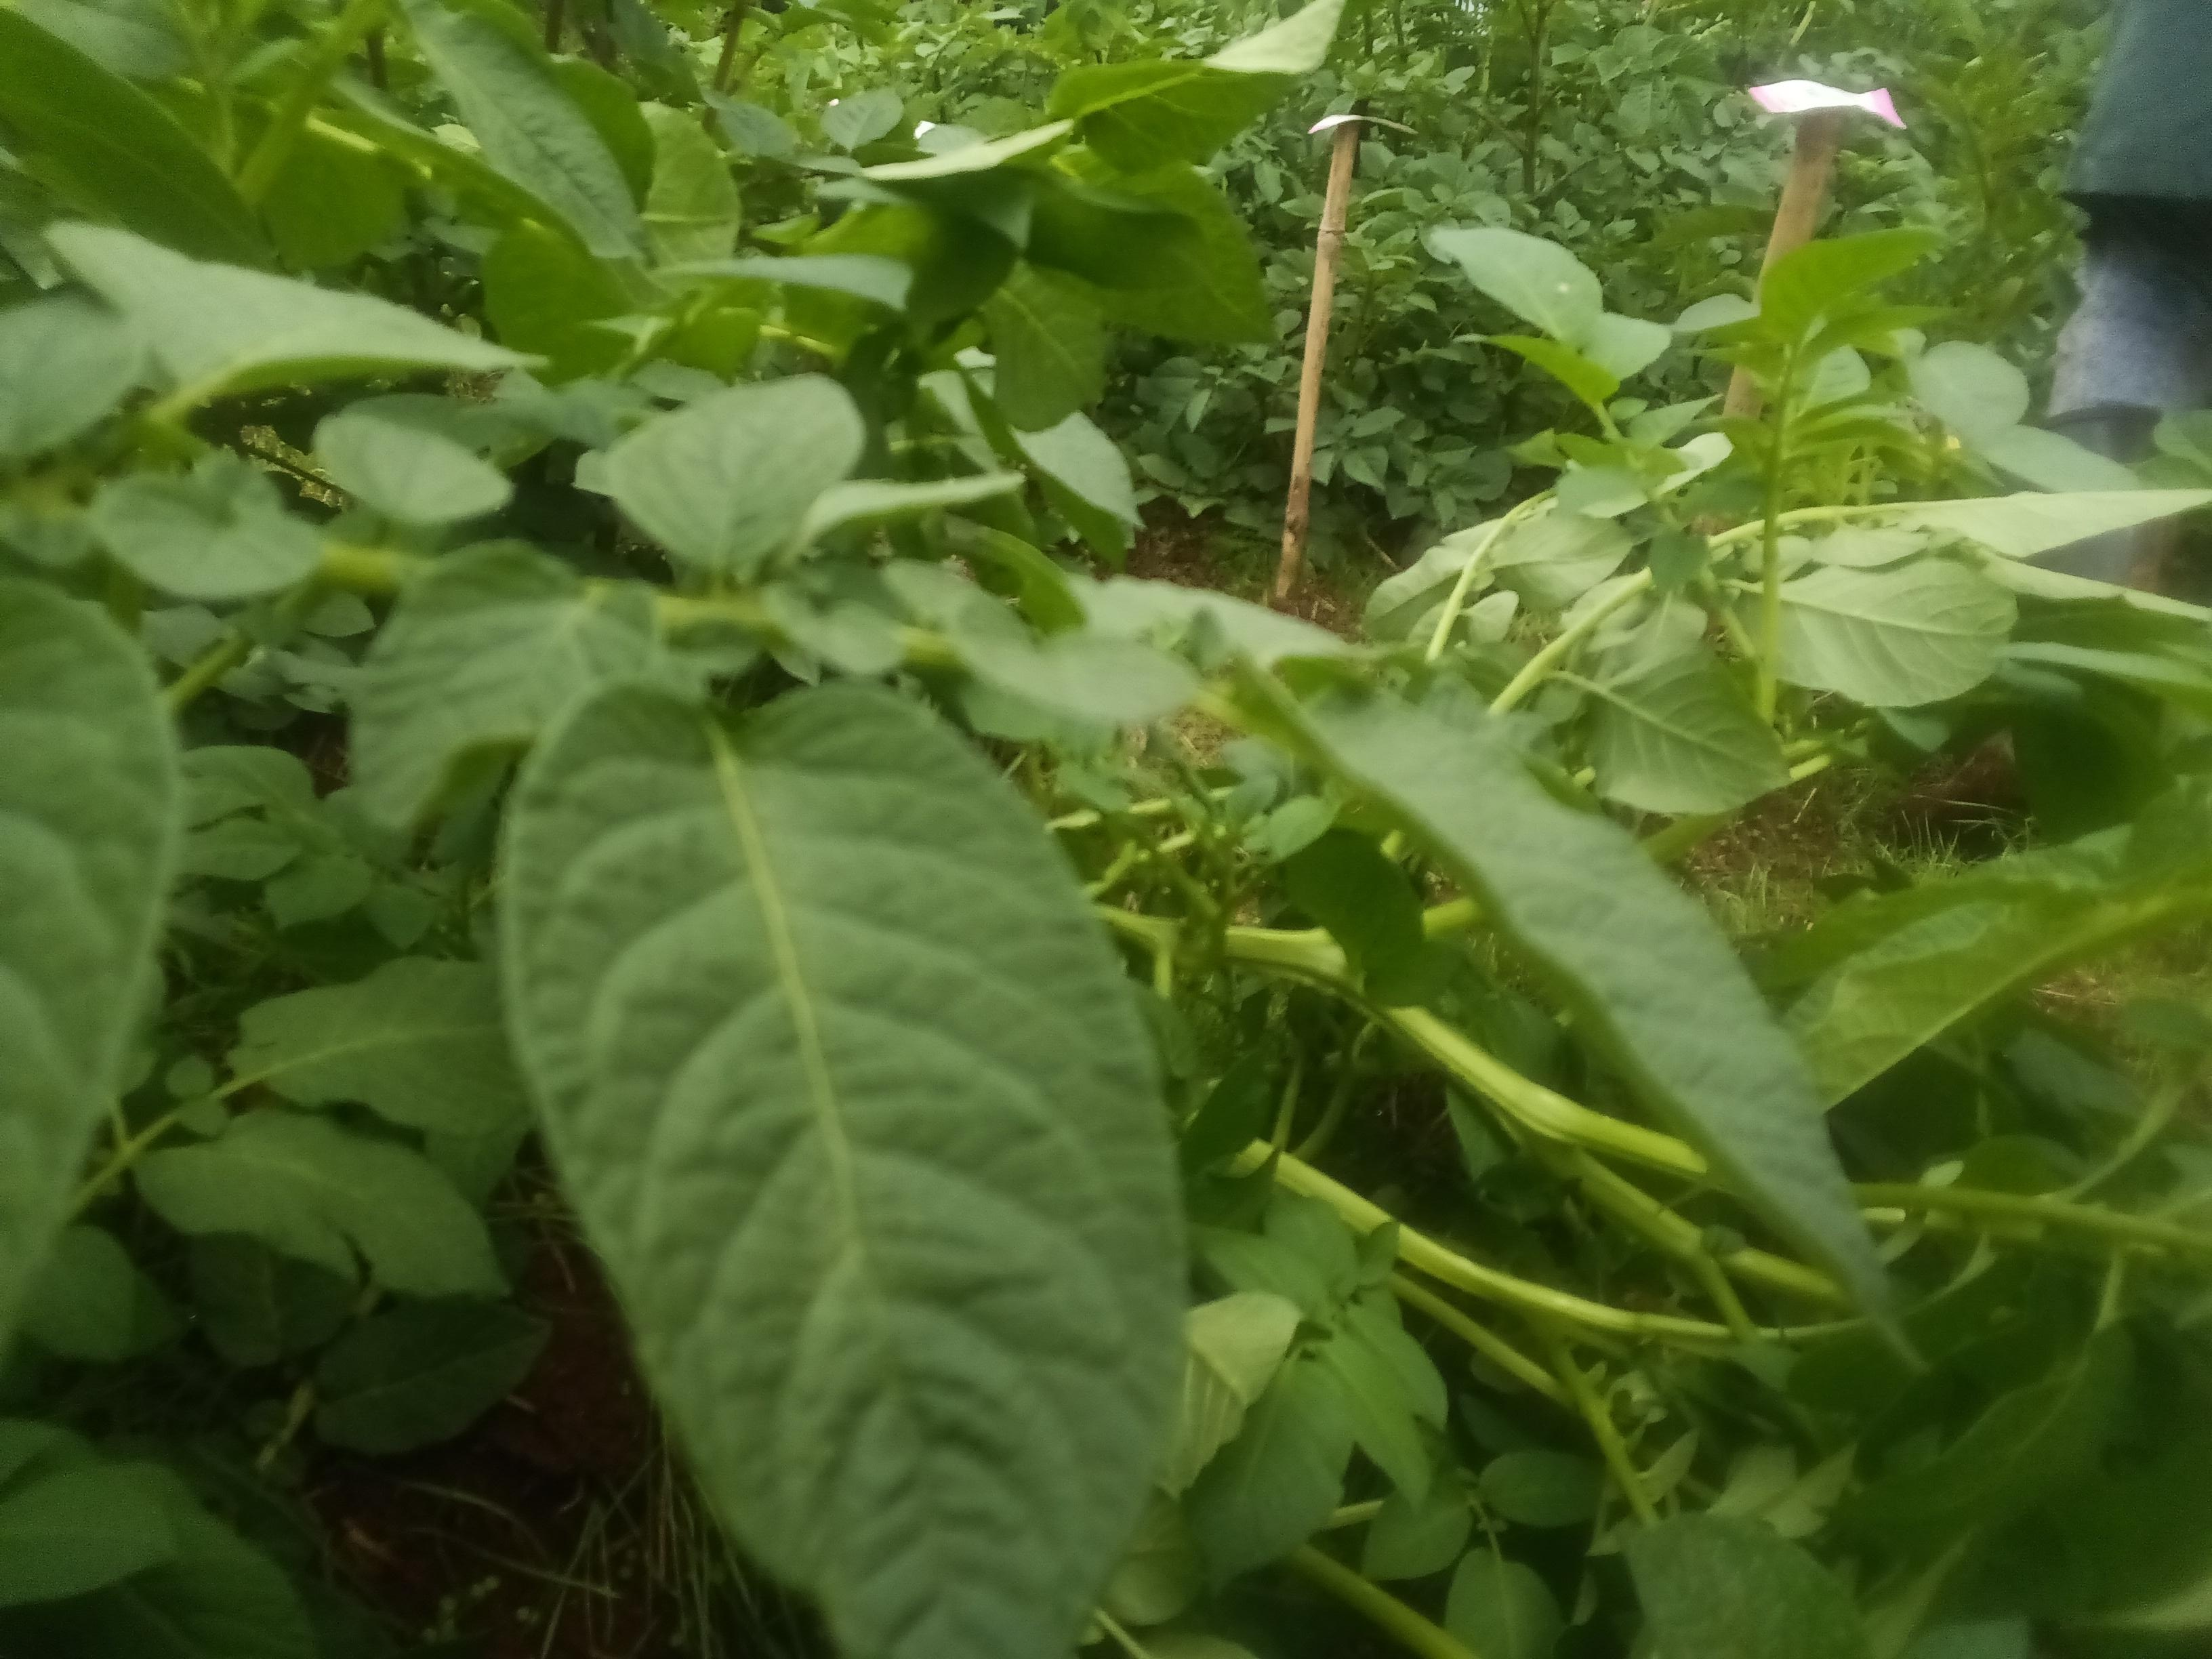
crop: potato
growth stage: flowering
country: Kenya
